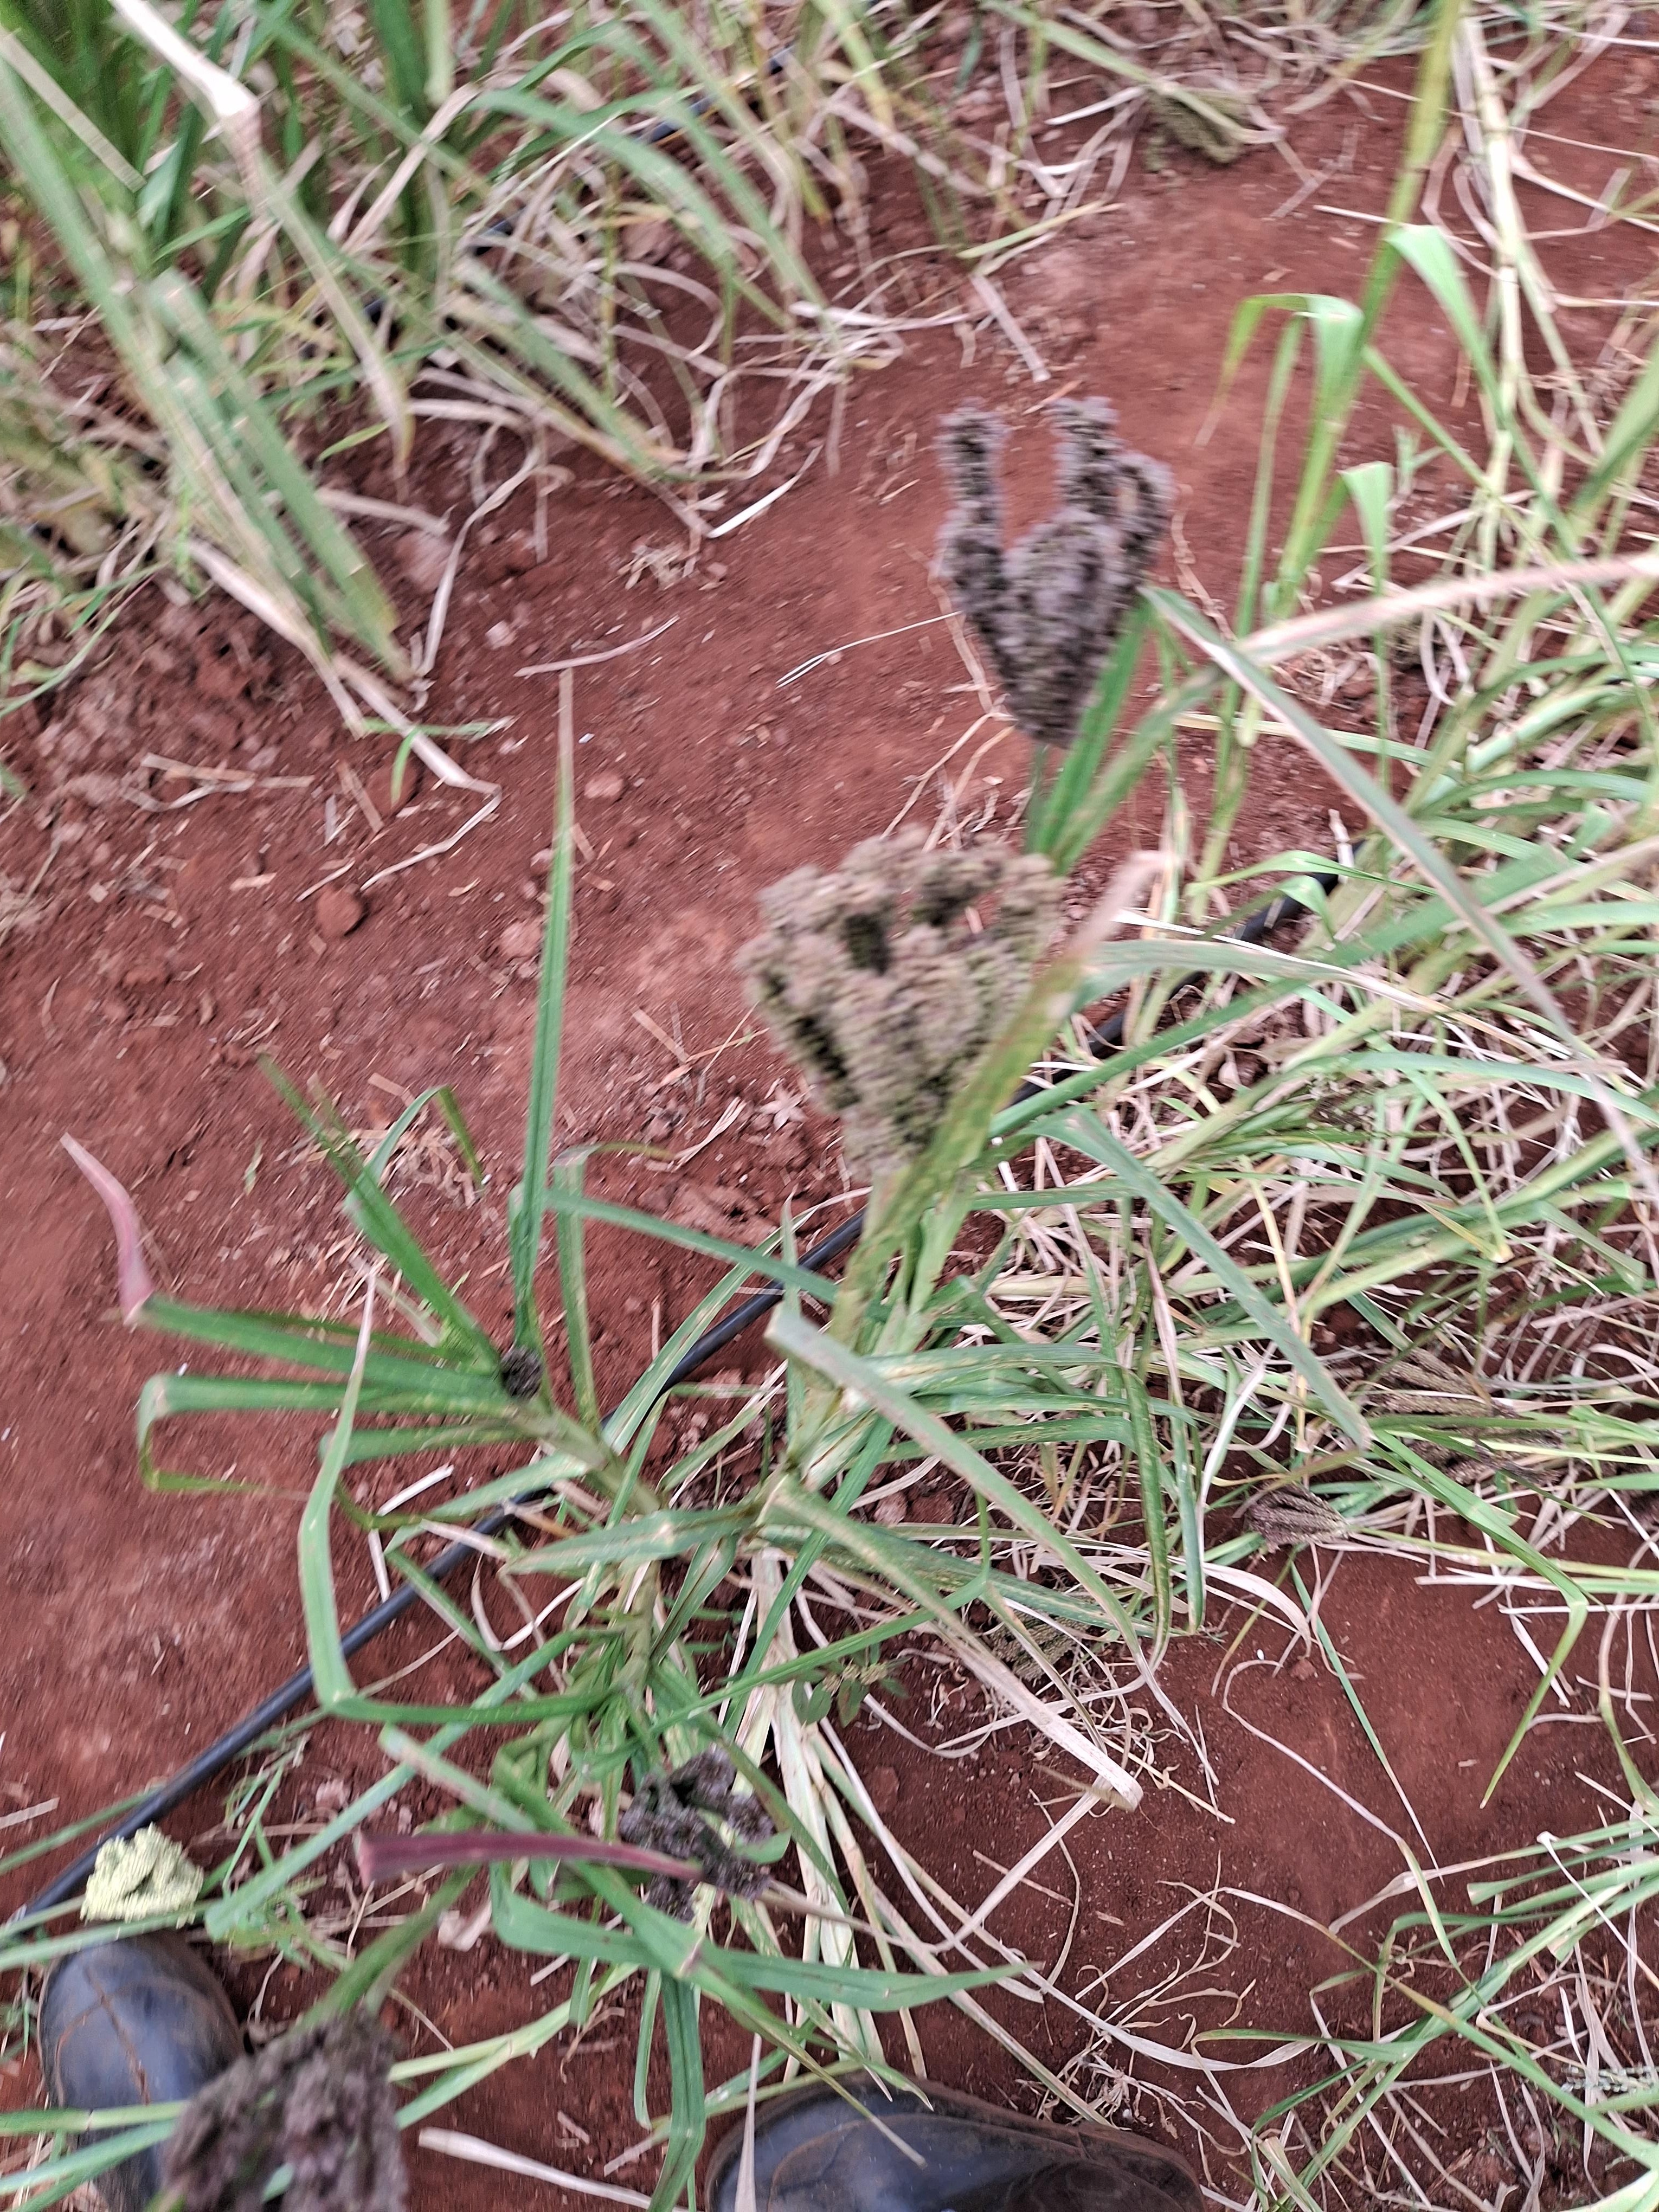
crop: finger millet
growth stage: filling grain
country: Kenya
